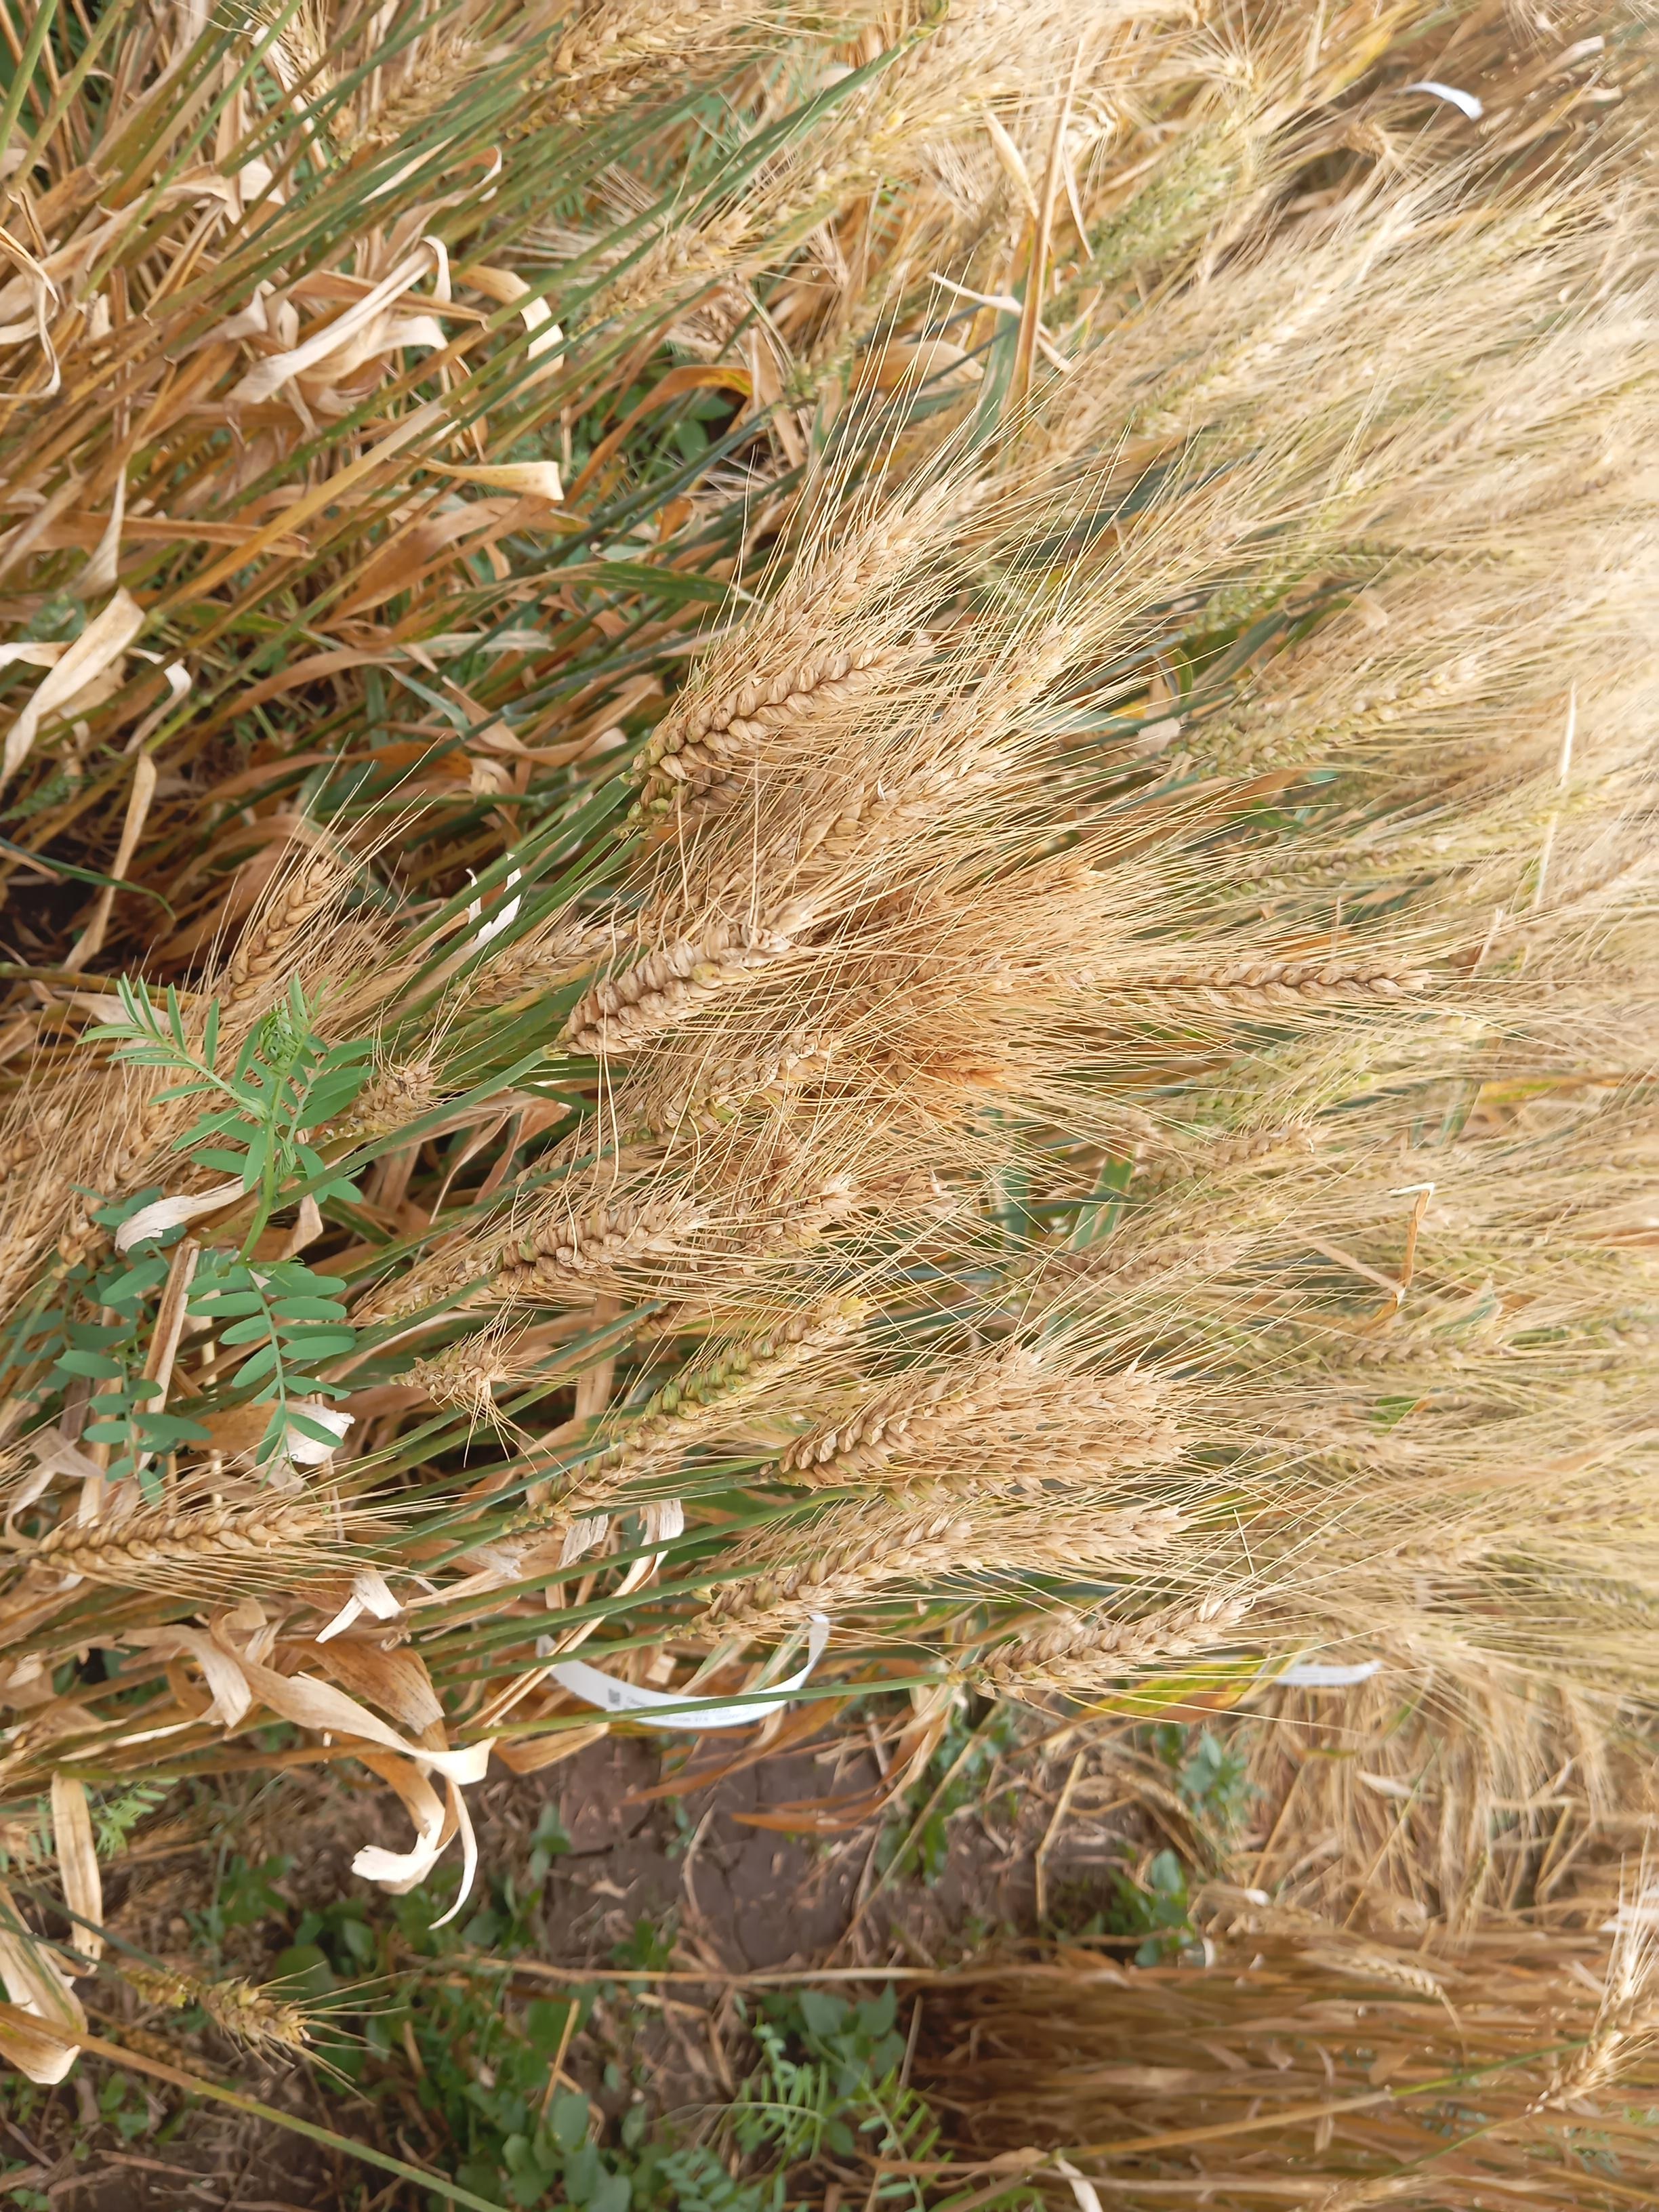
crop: wheat
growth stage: maturity
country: Kenya
